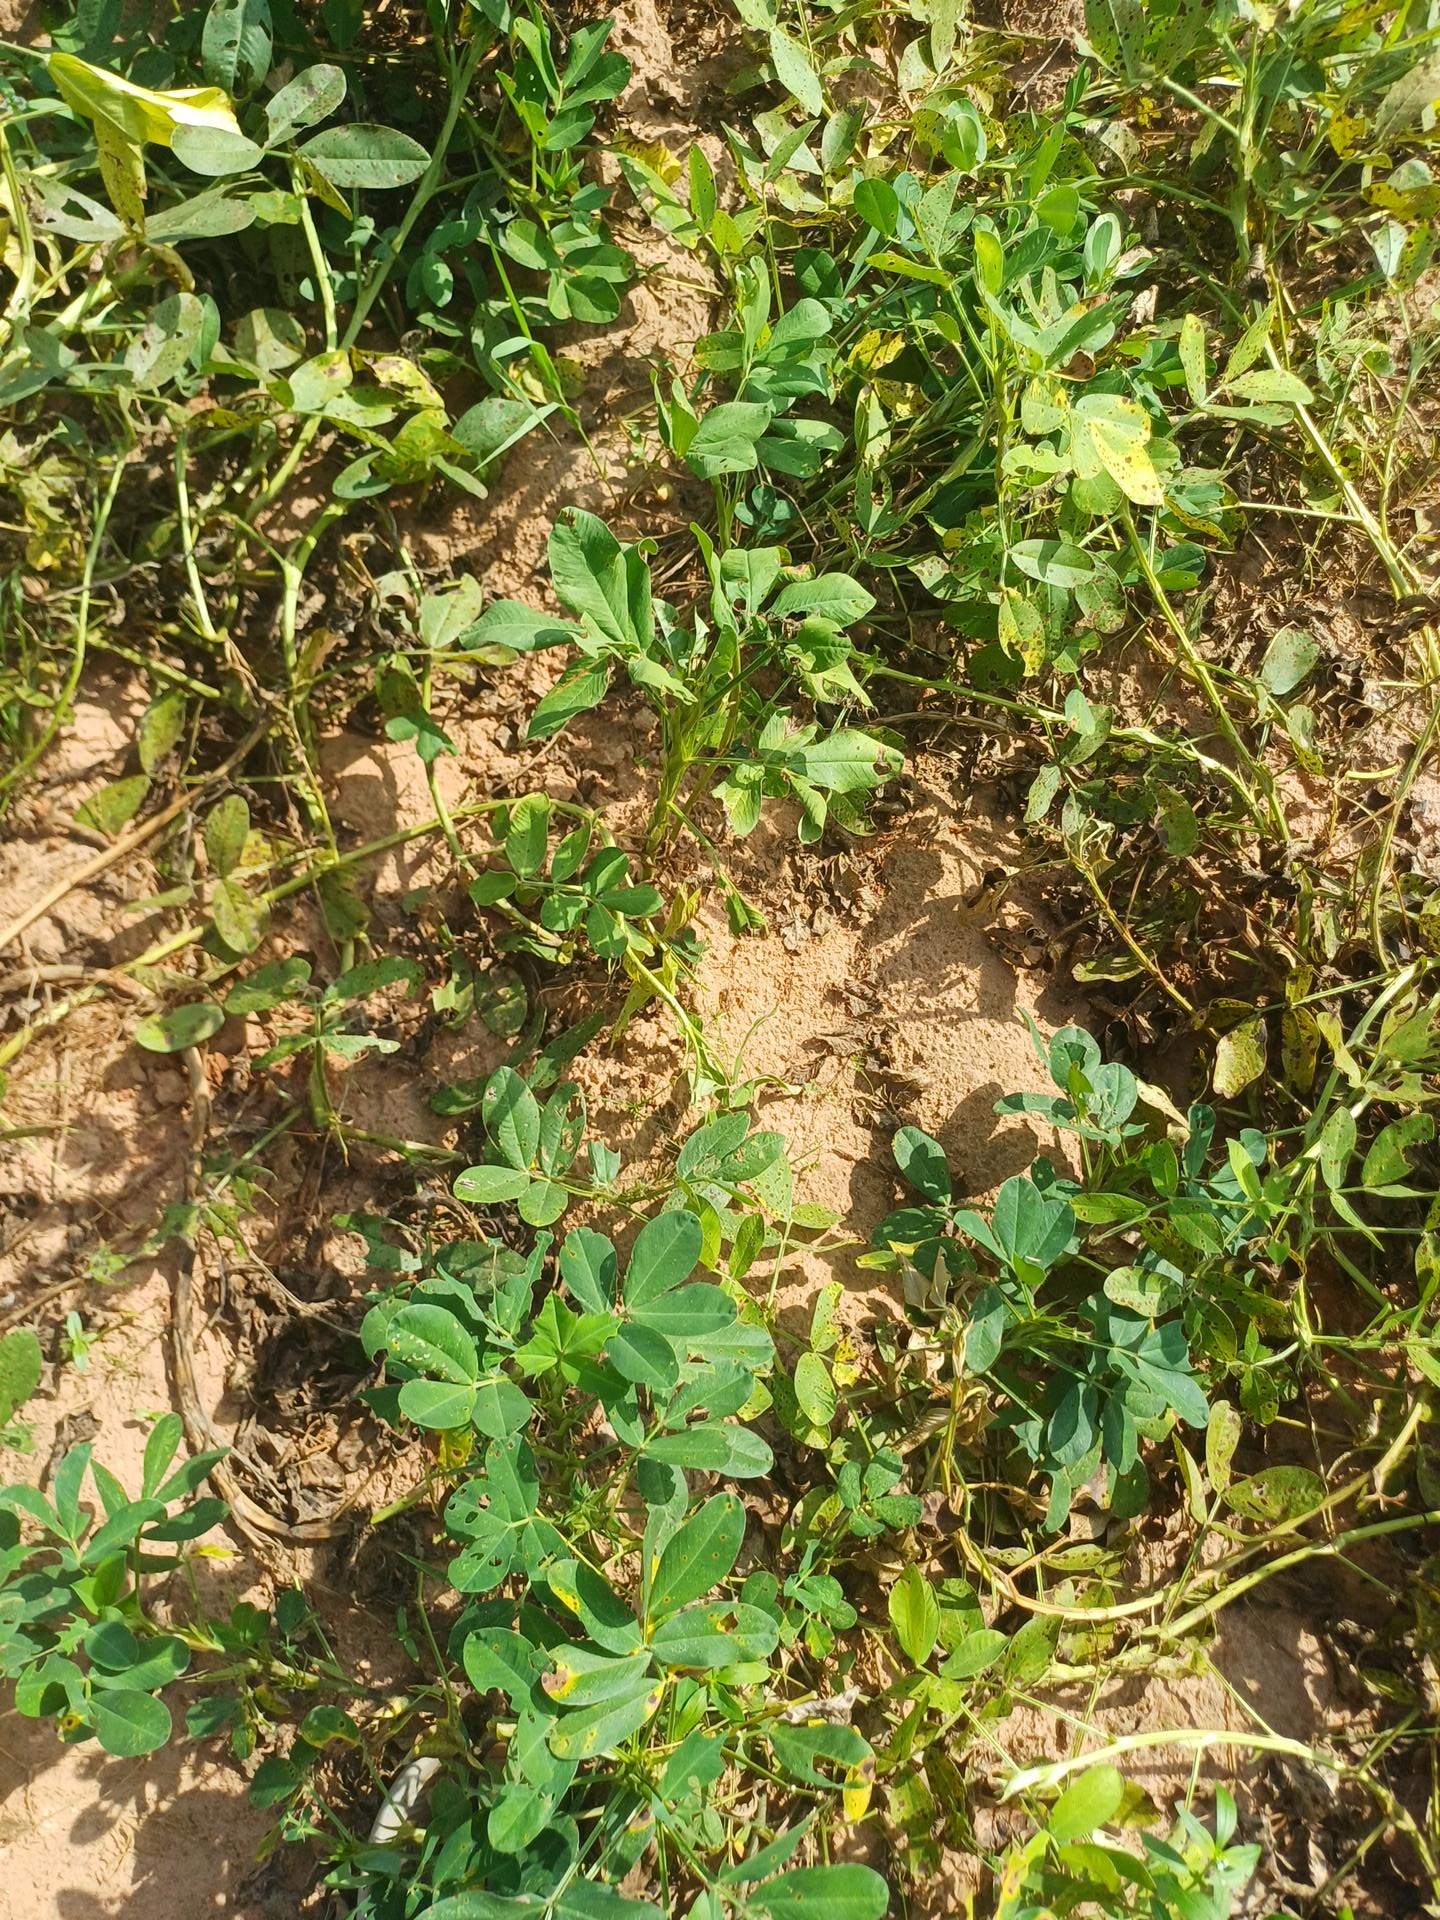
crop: groundnut
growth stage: flowering
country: Senegal
